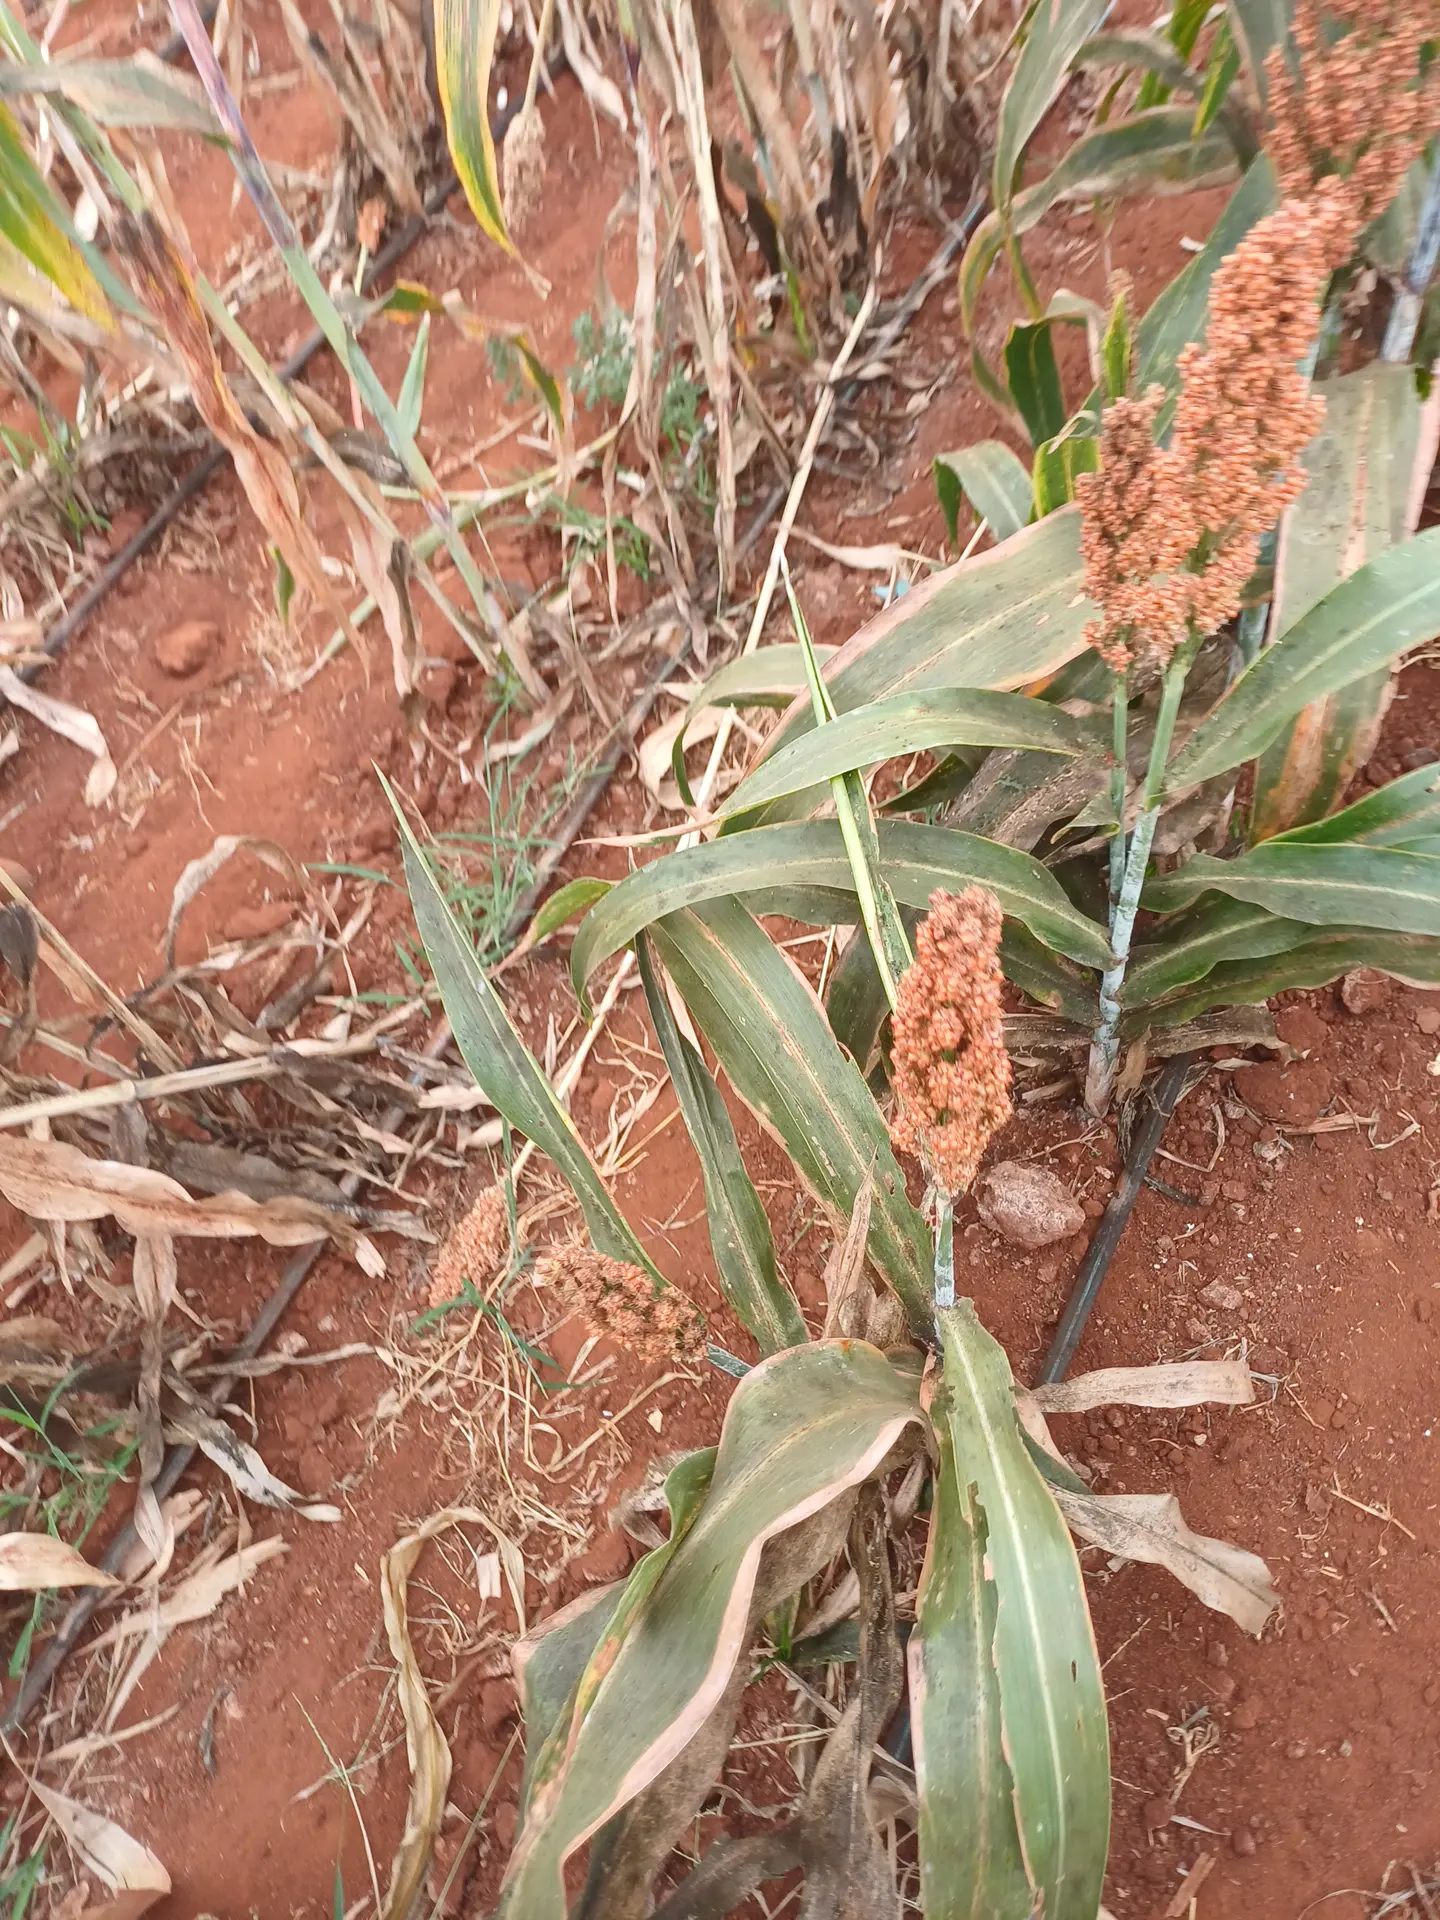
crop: sorghum
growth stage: maturity
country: Kenya
